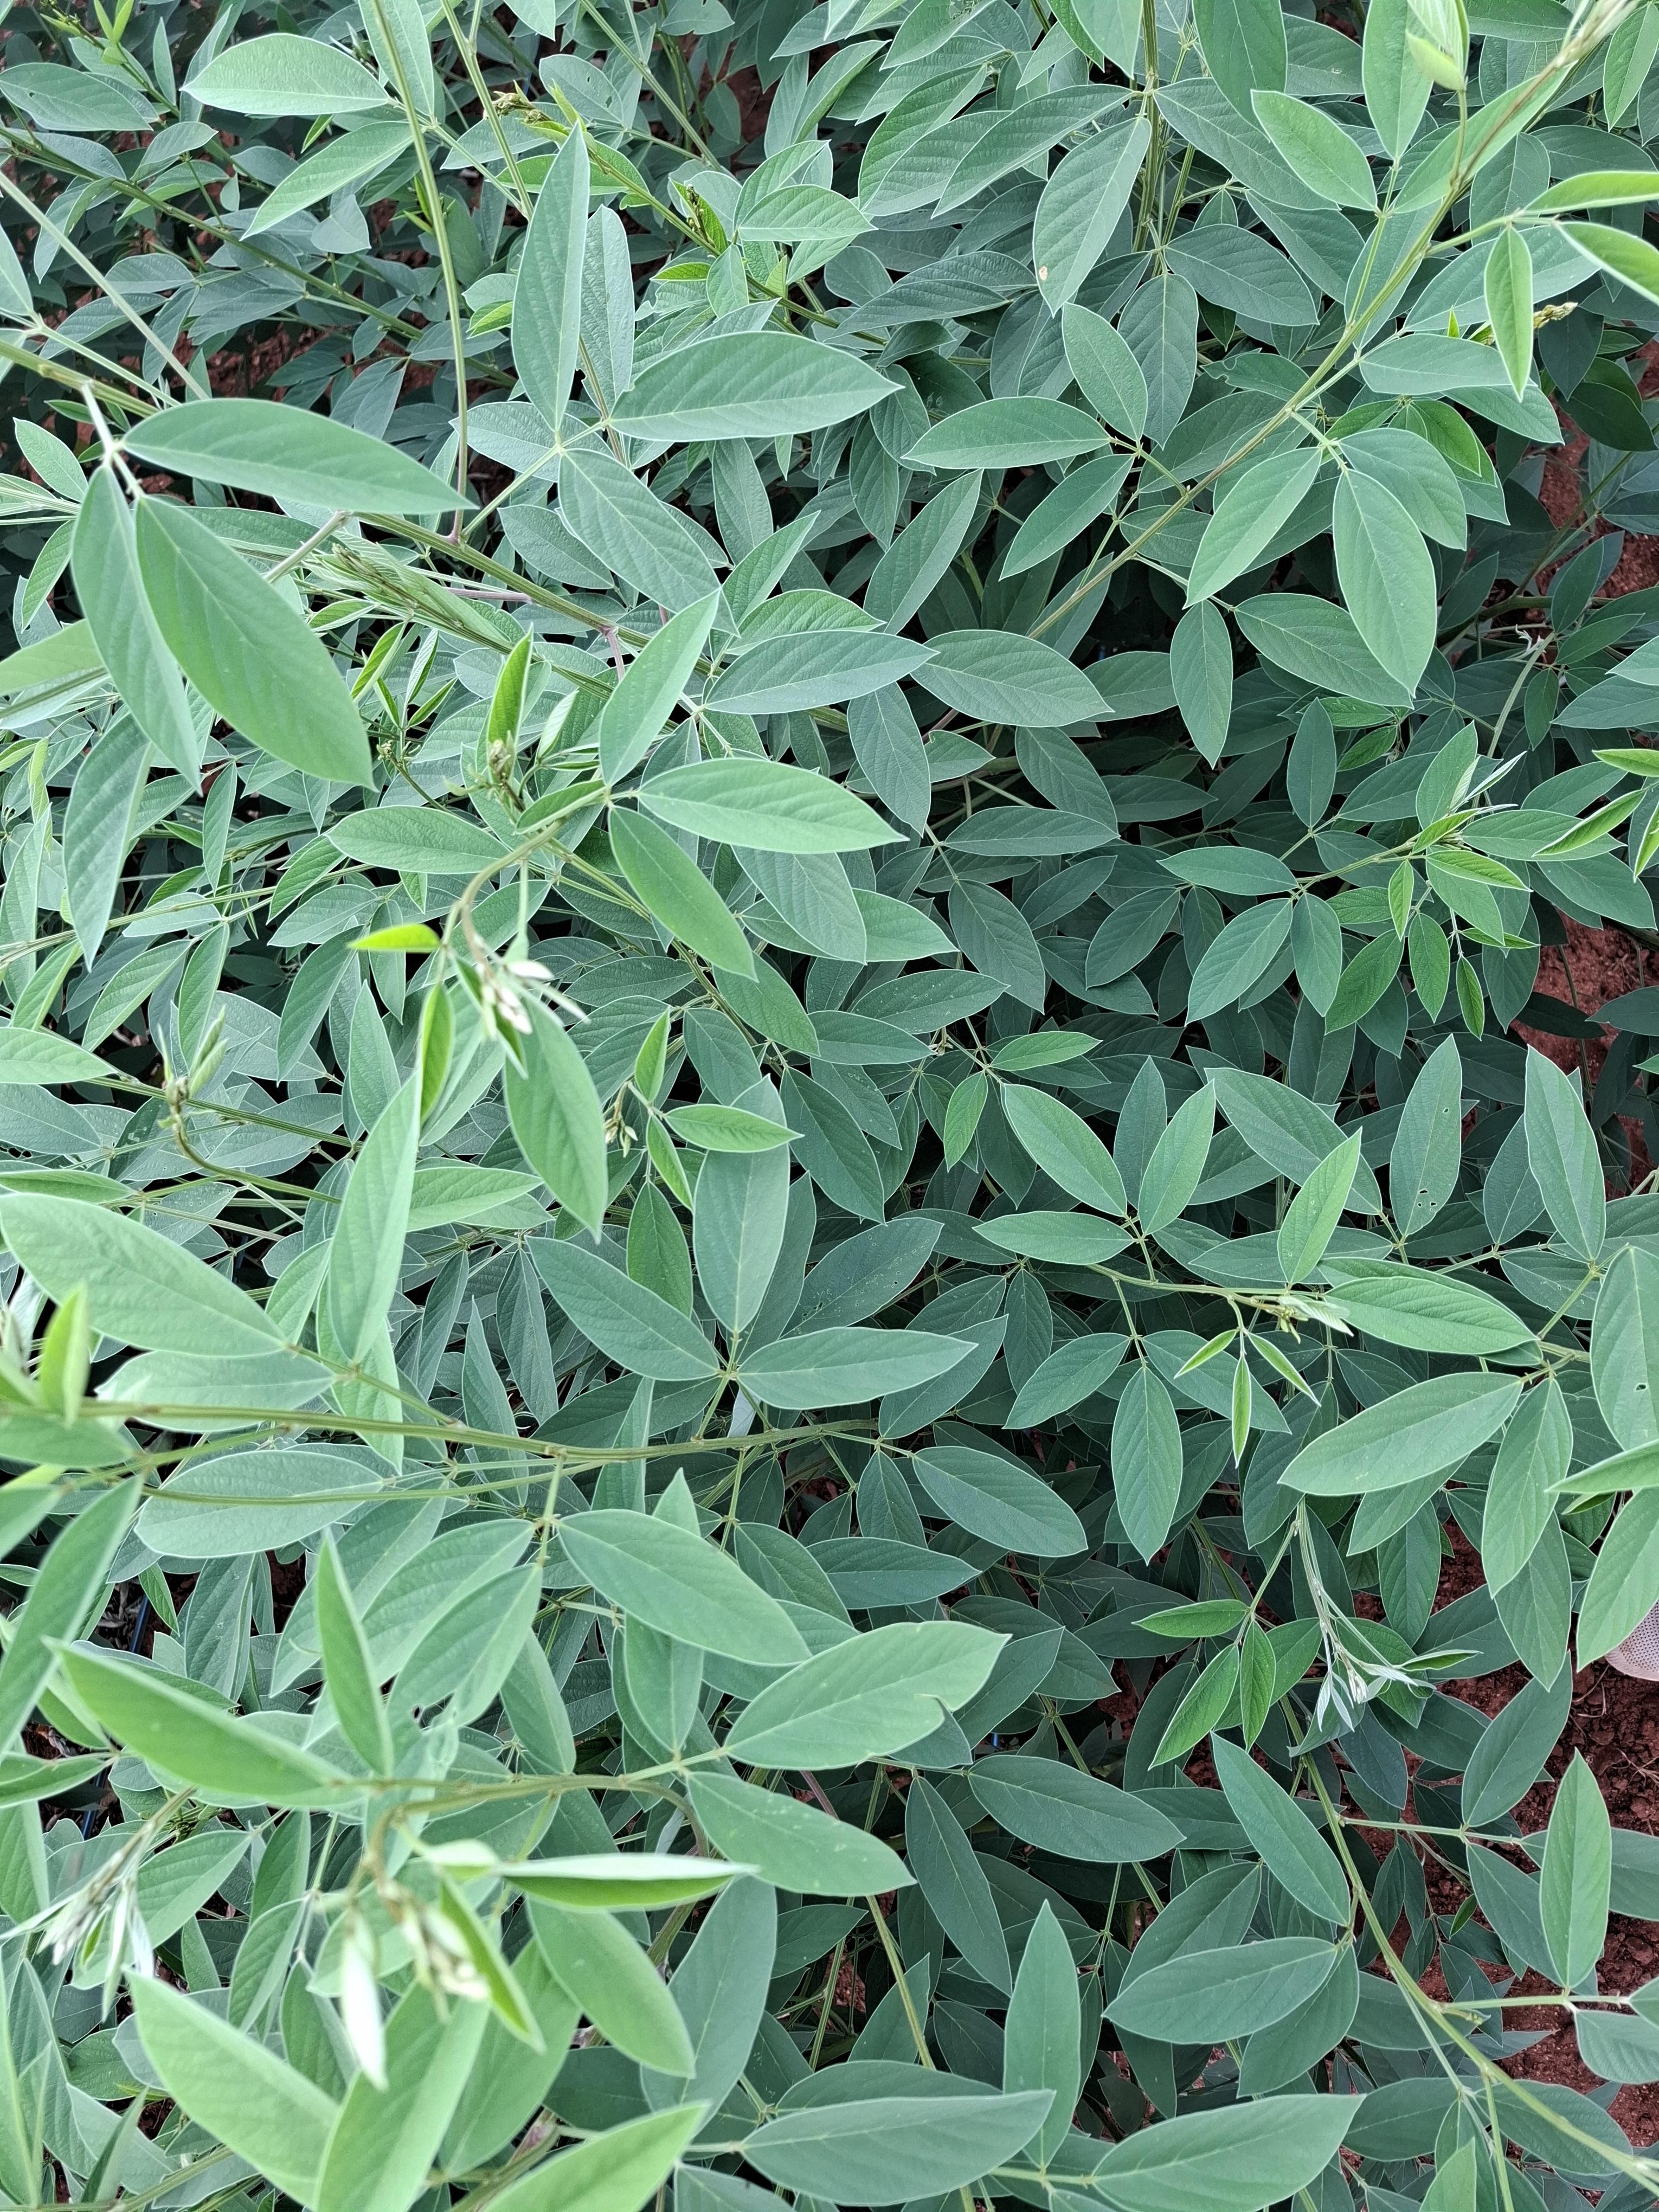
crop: pigeonpea
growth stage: flowering
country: Kenya
